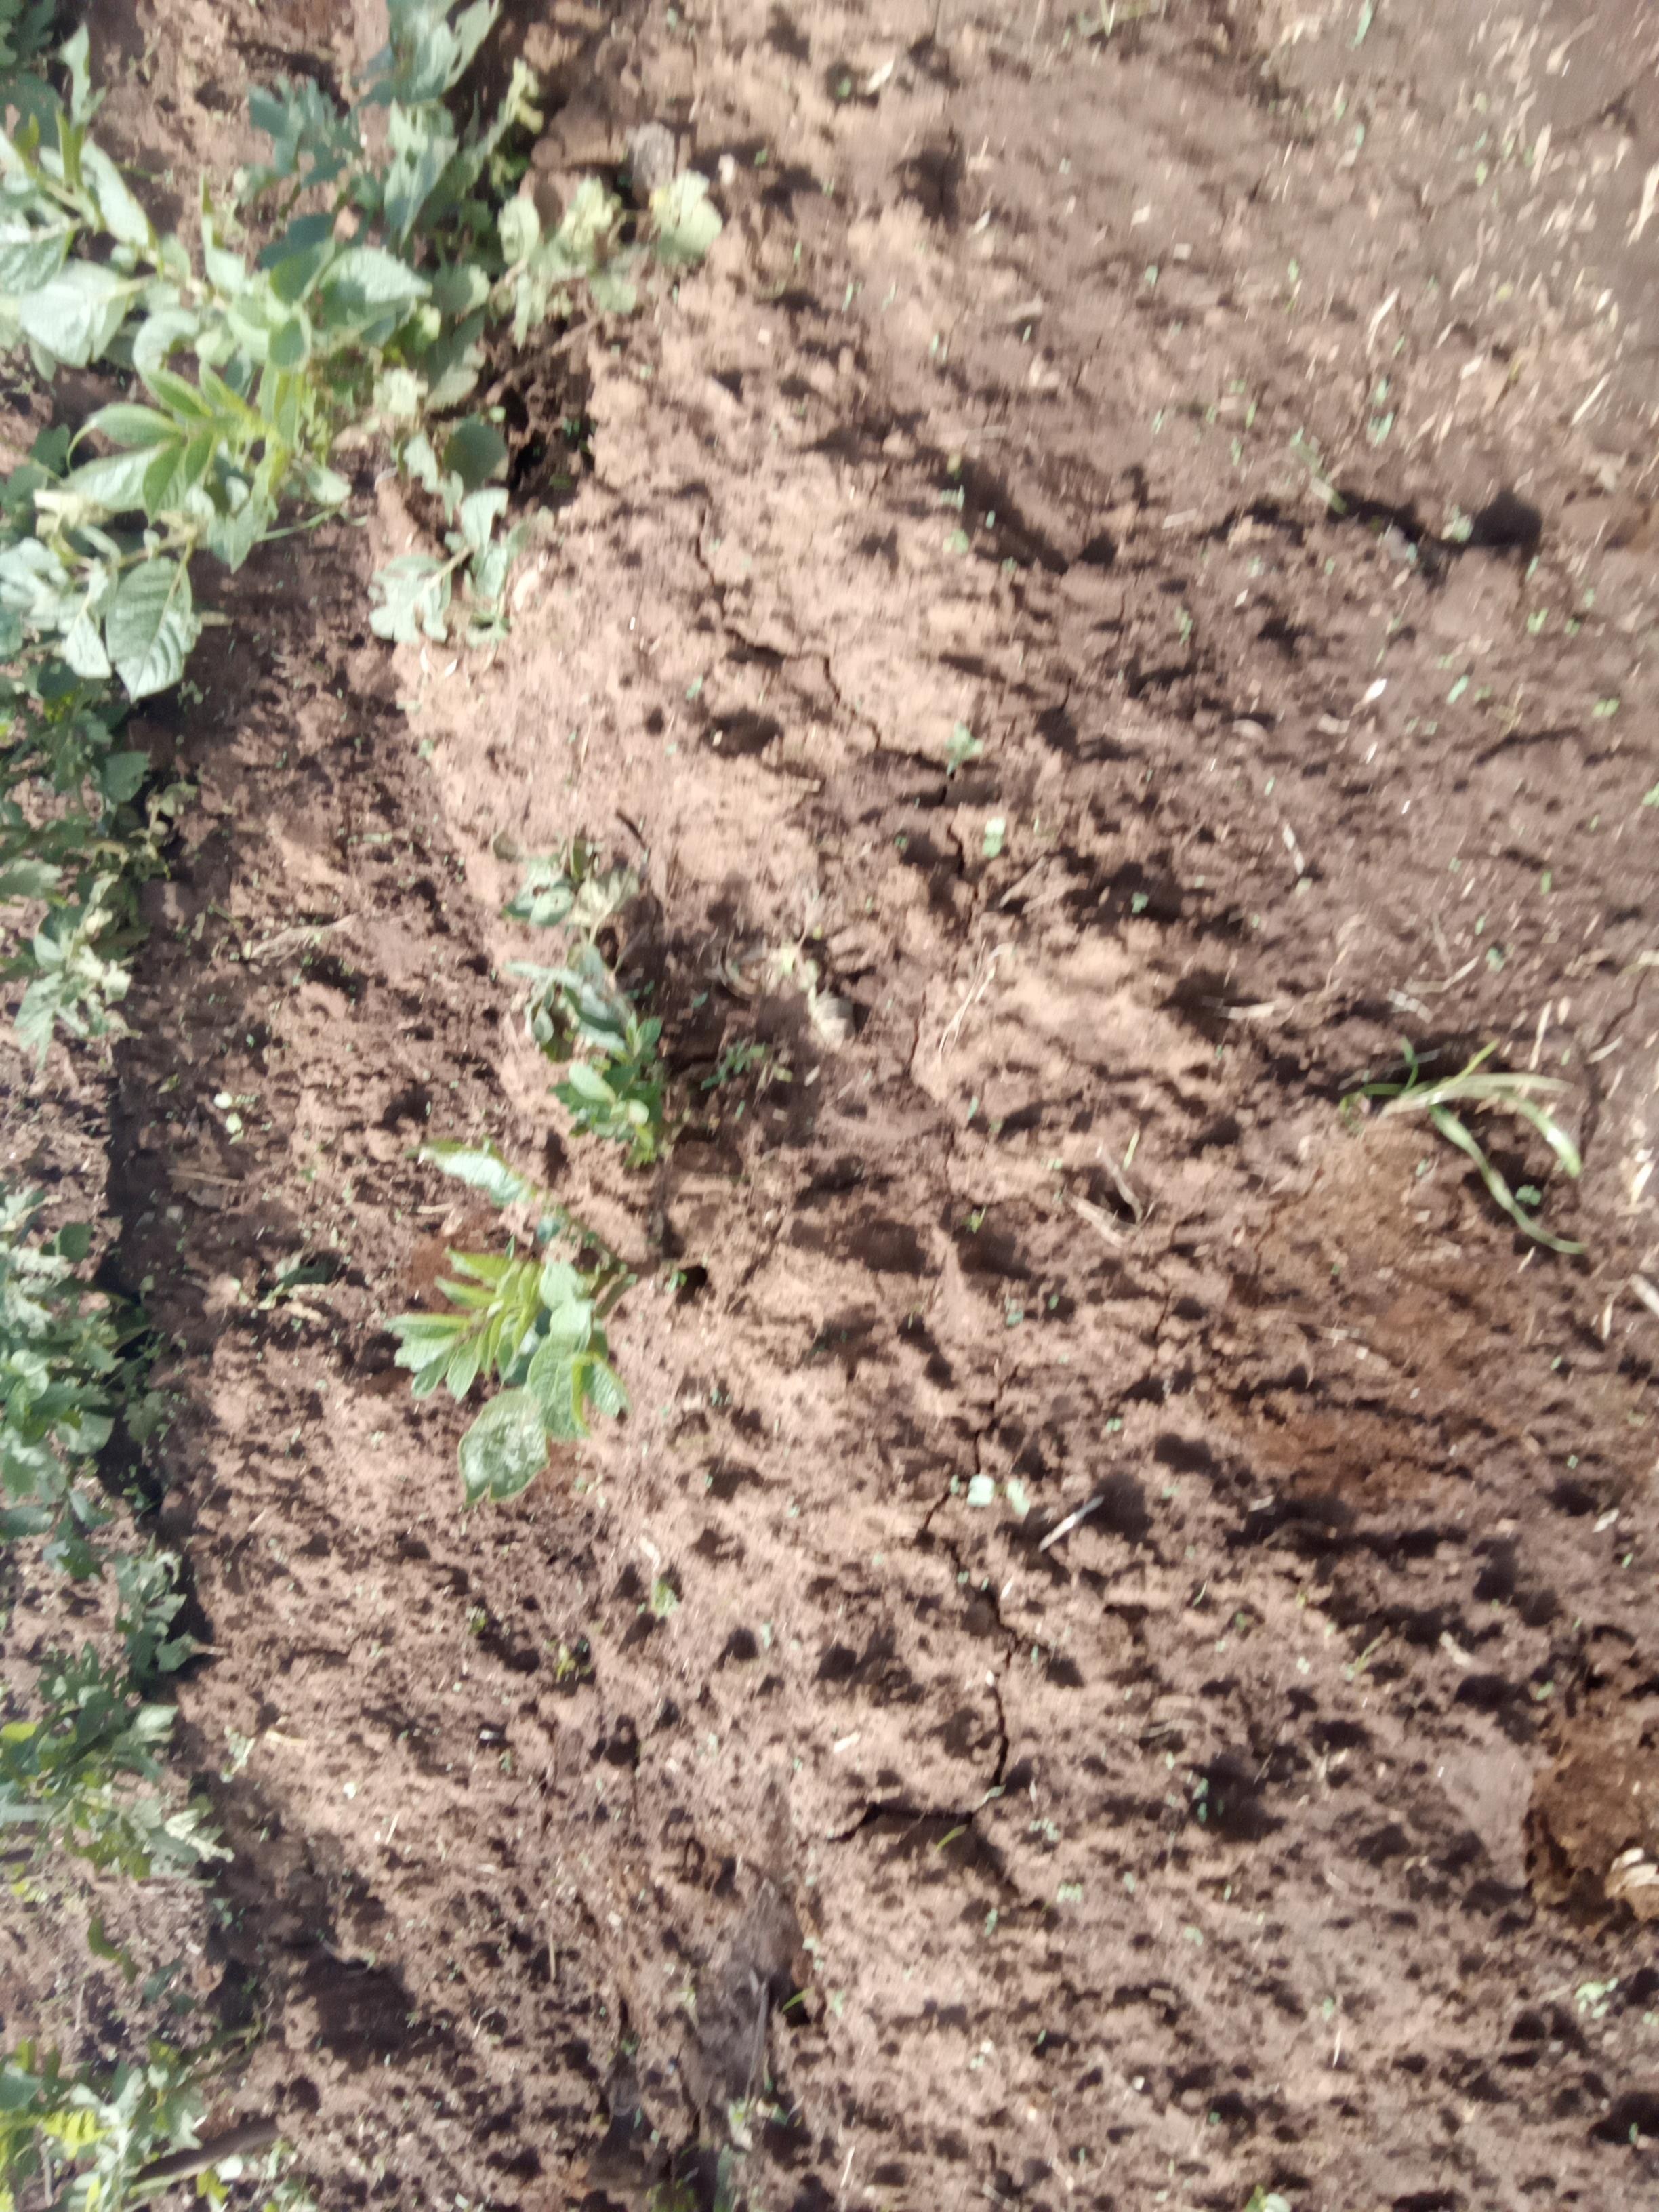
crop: potato
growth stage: emergence
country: Kenya
